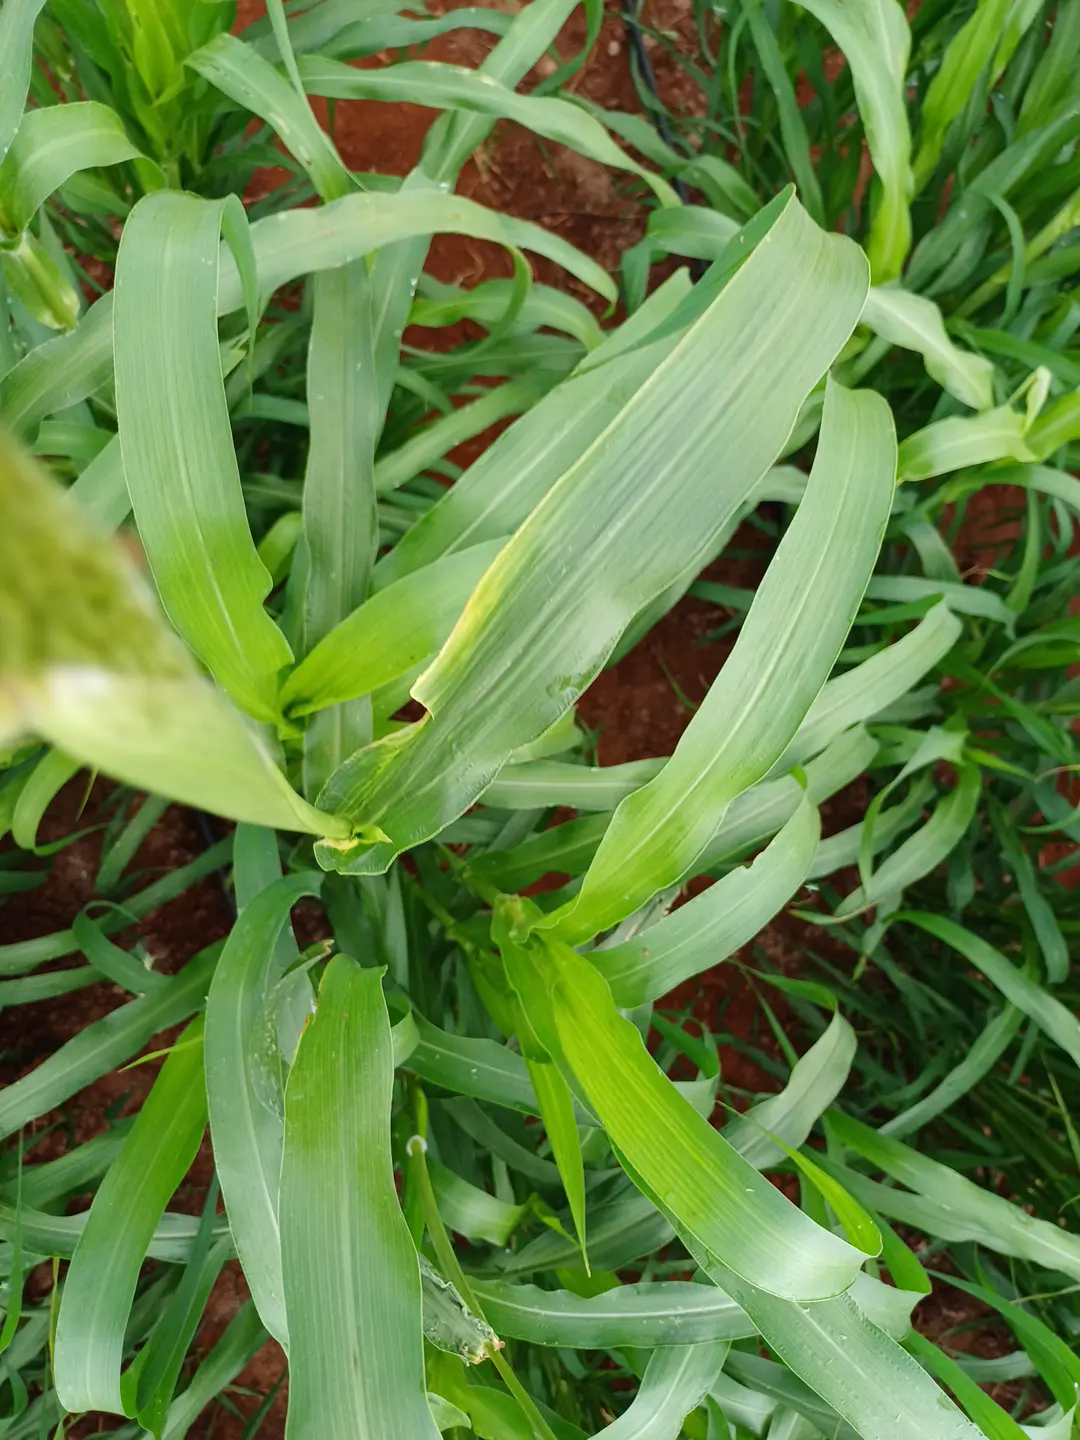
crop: pearl millet
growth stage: flowering
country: Kenya
